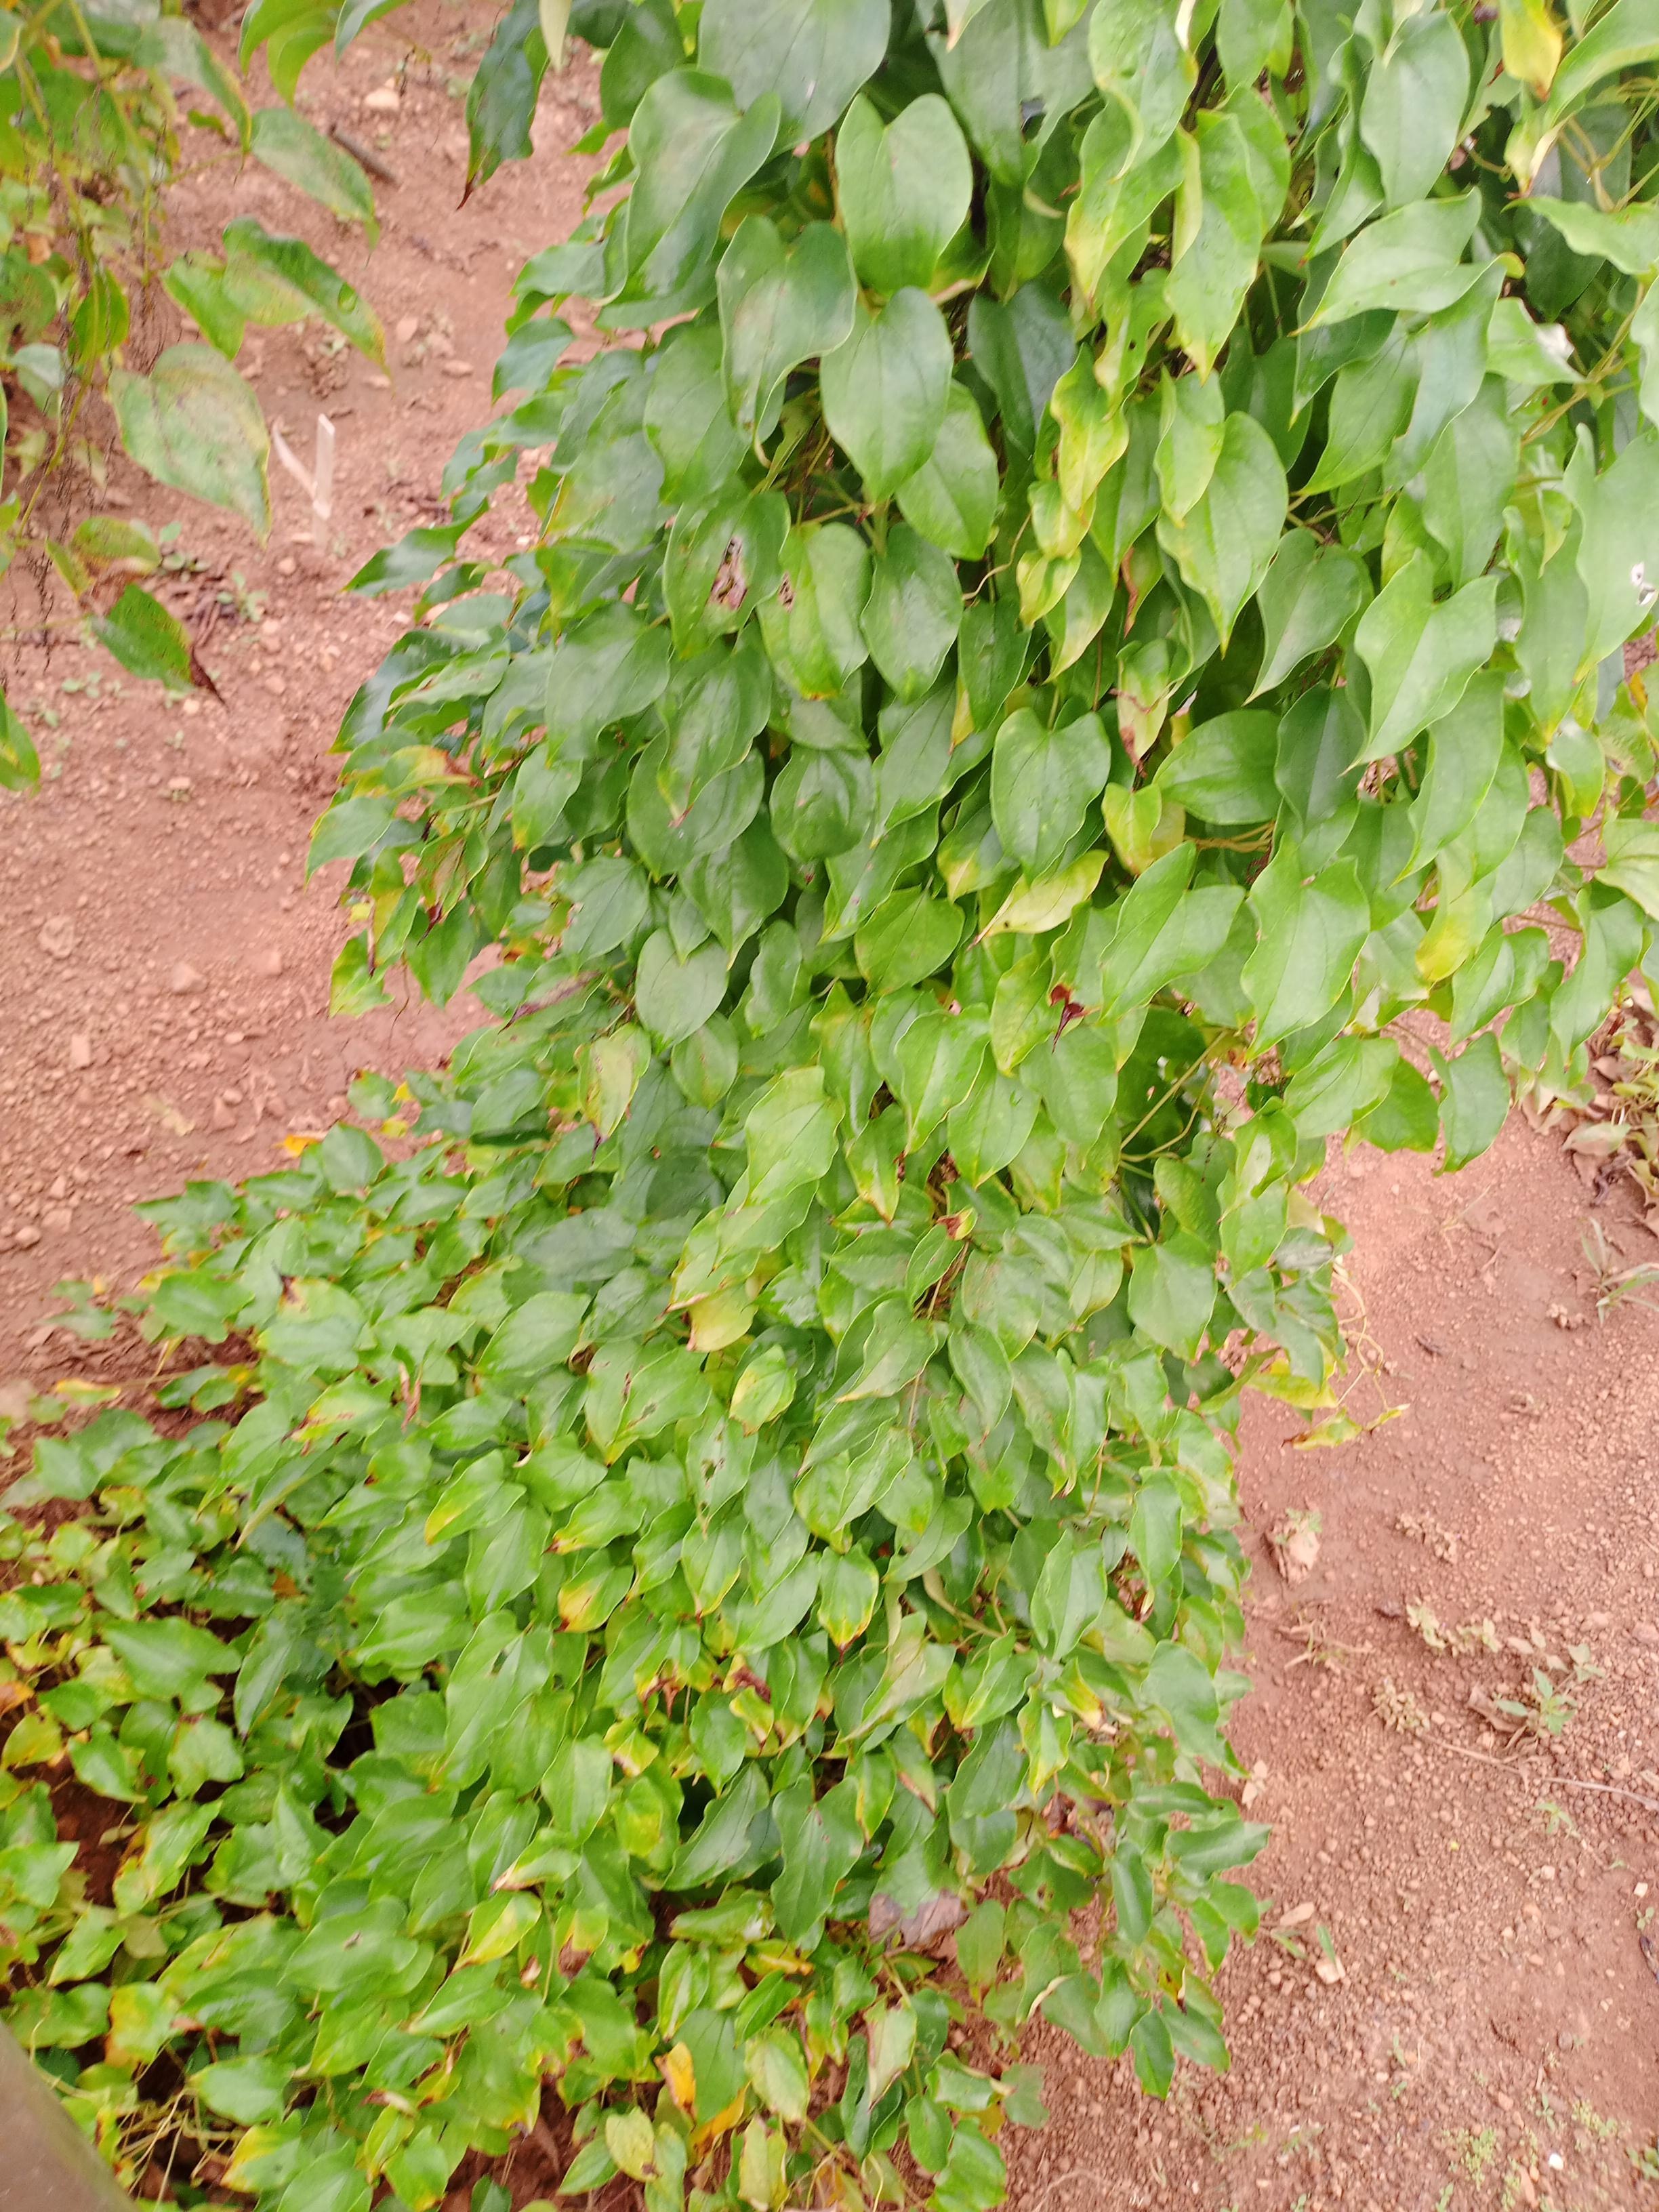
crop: yam
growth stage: vegetative
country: Nigeria
